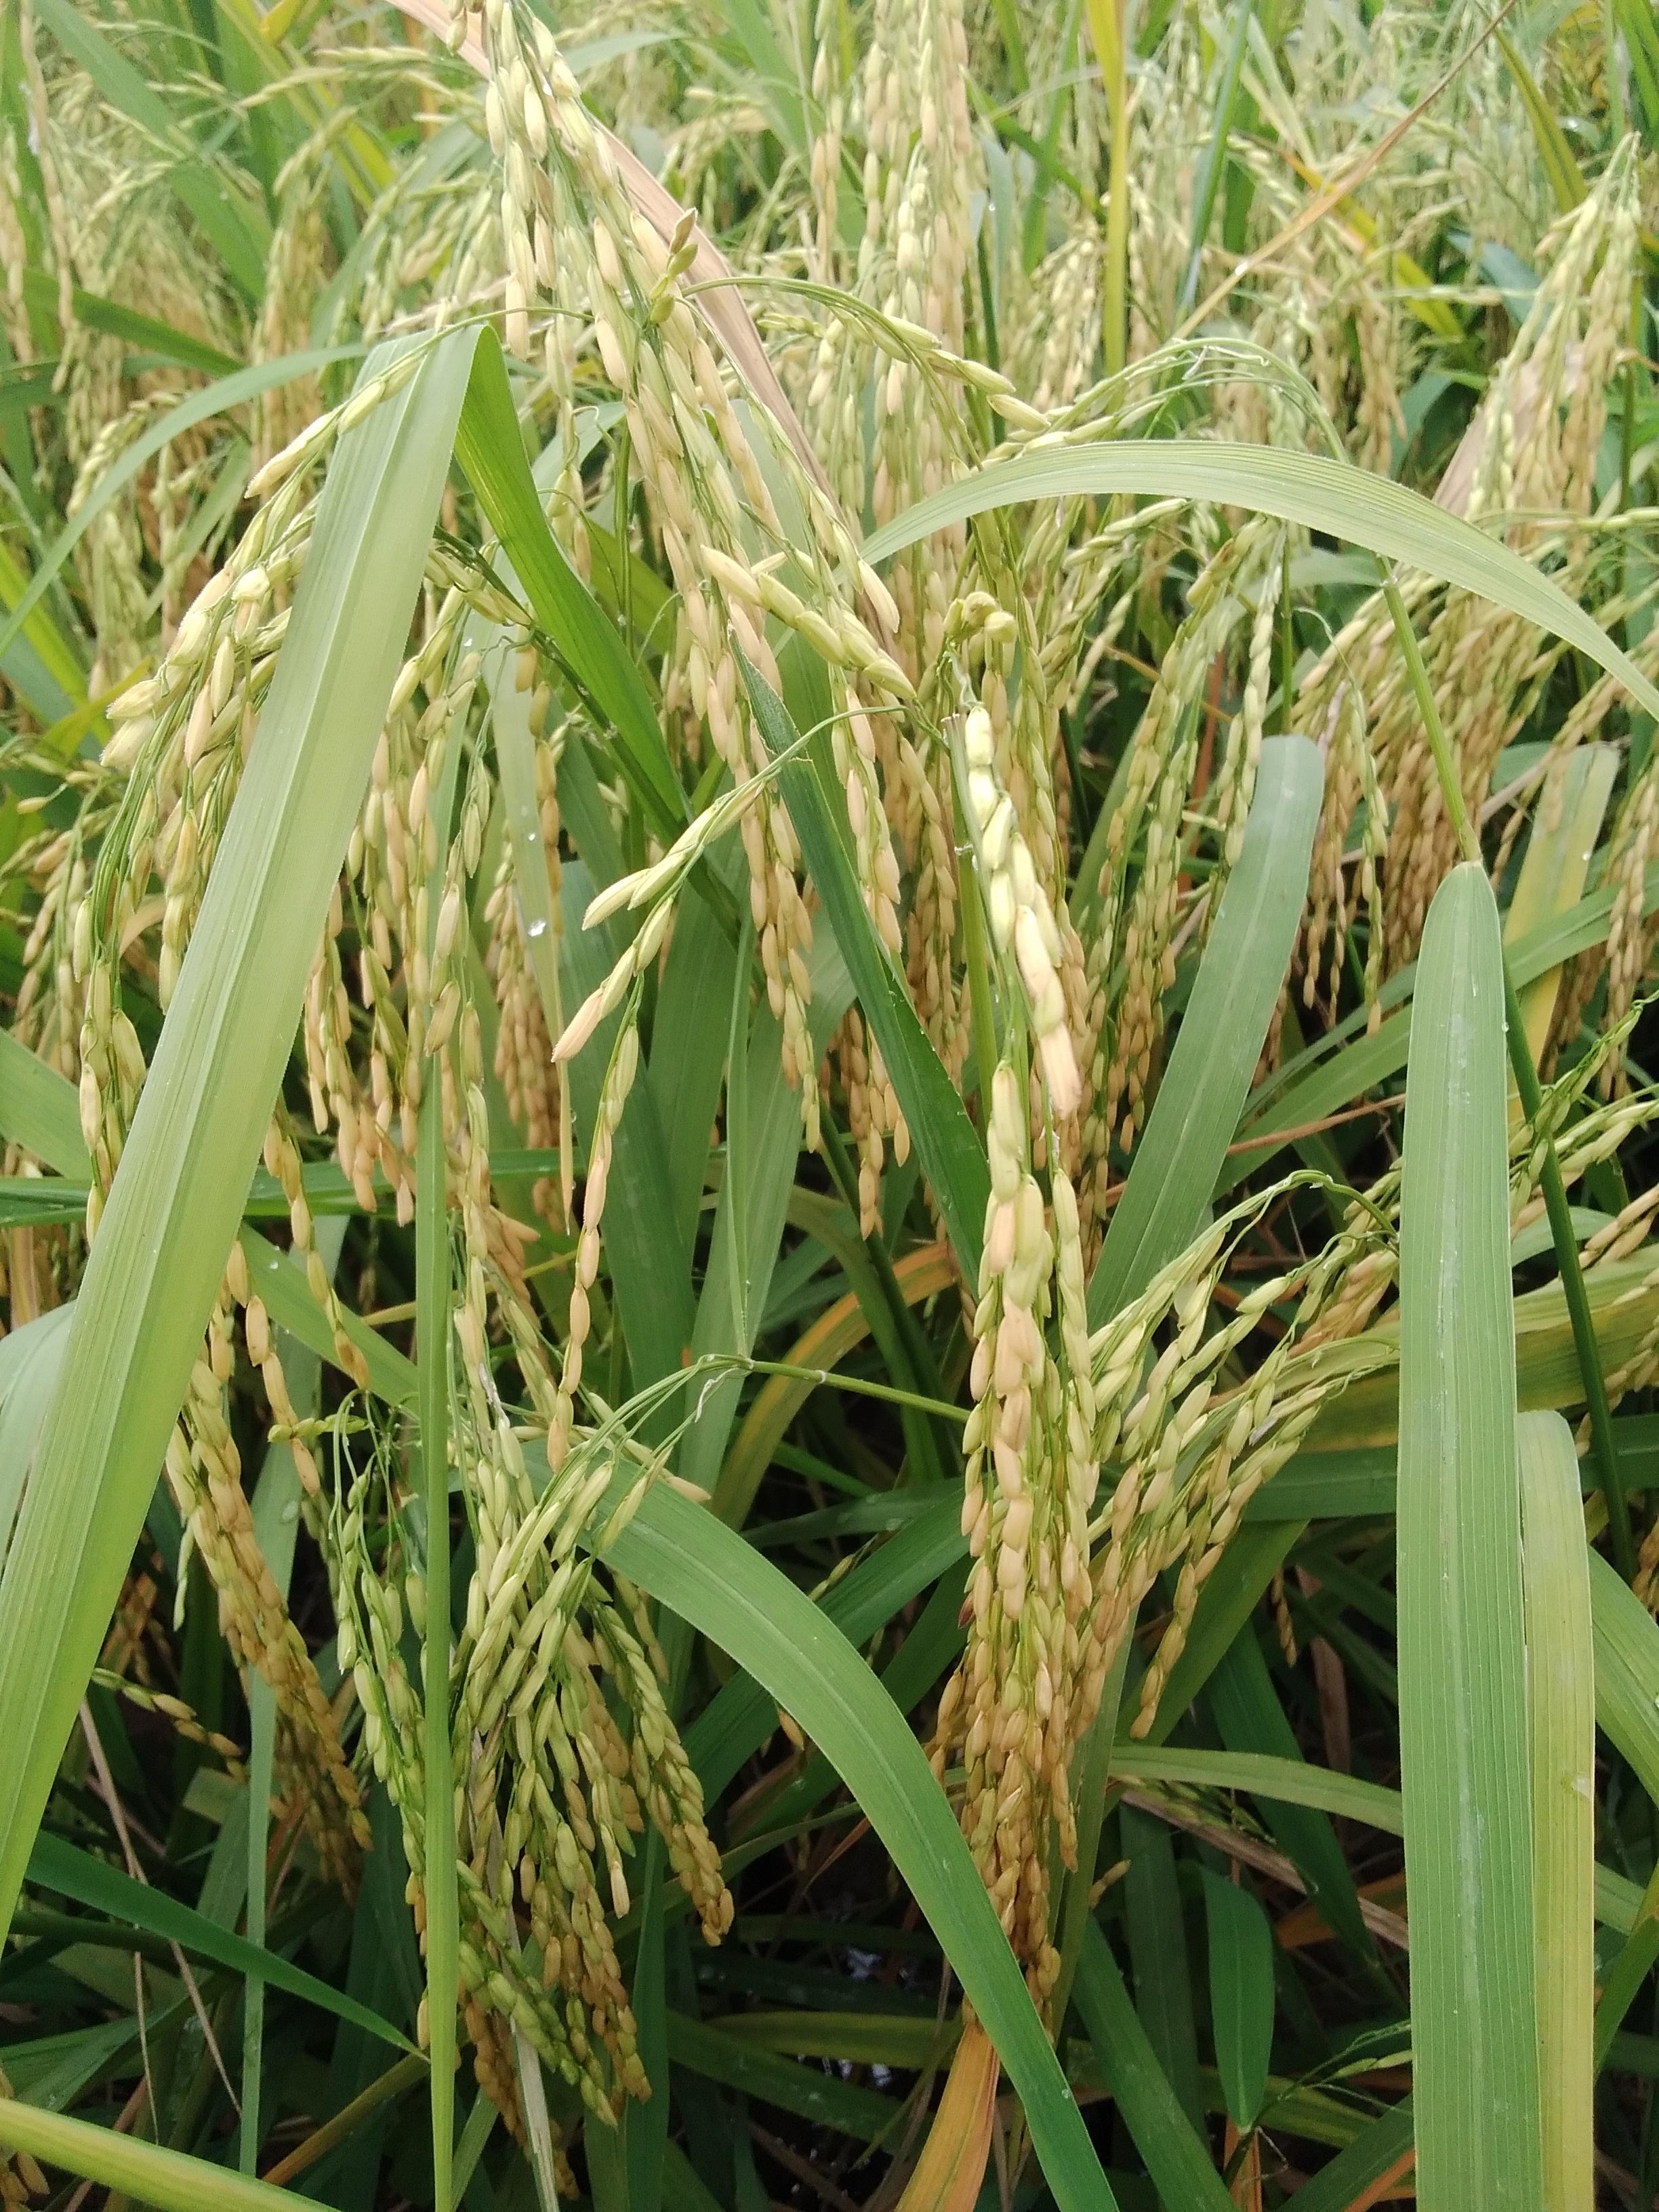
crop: rice
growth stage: ripening
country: Nigeria
